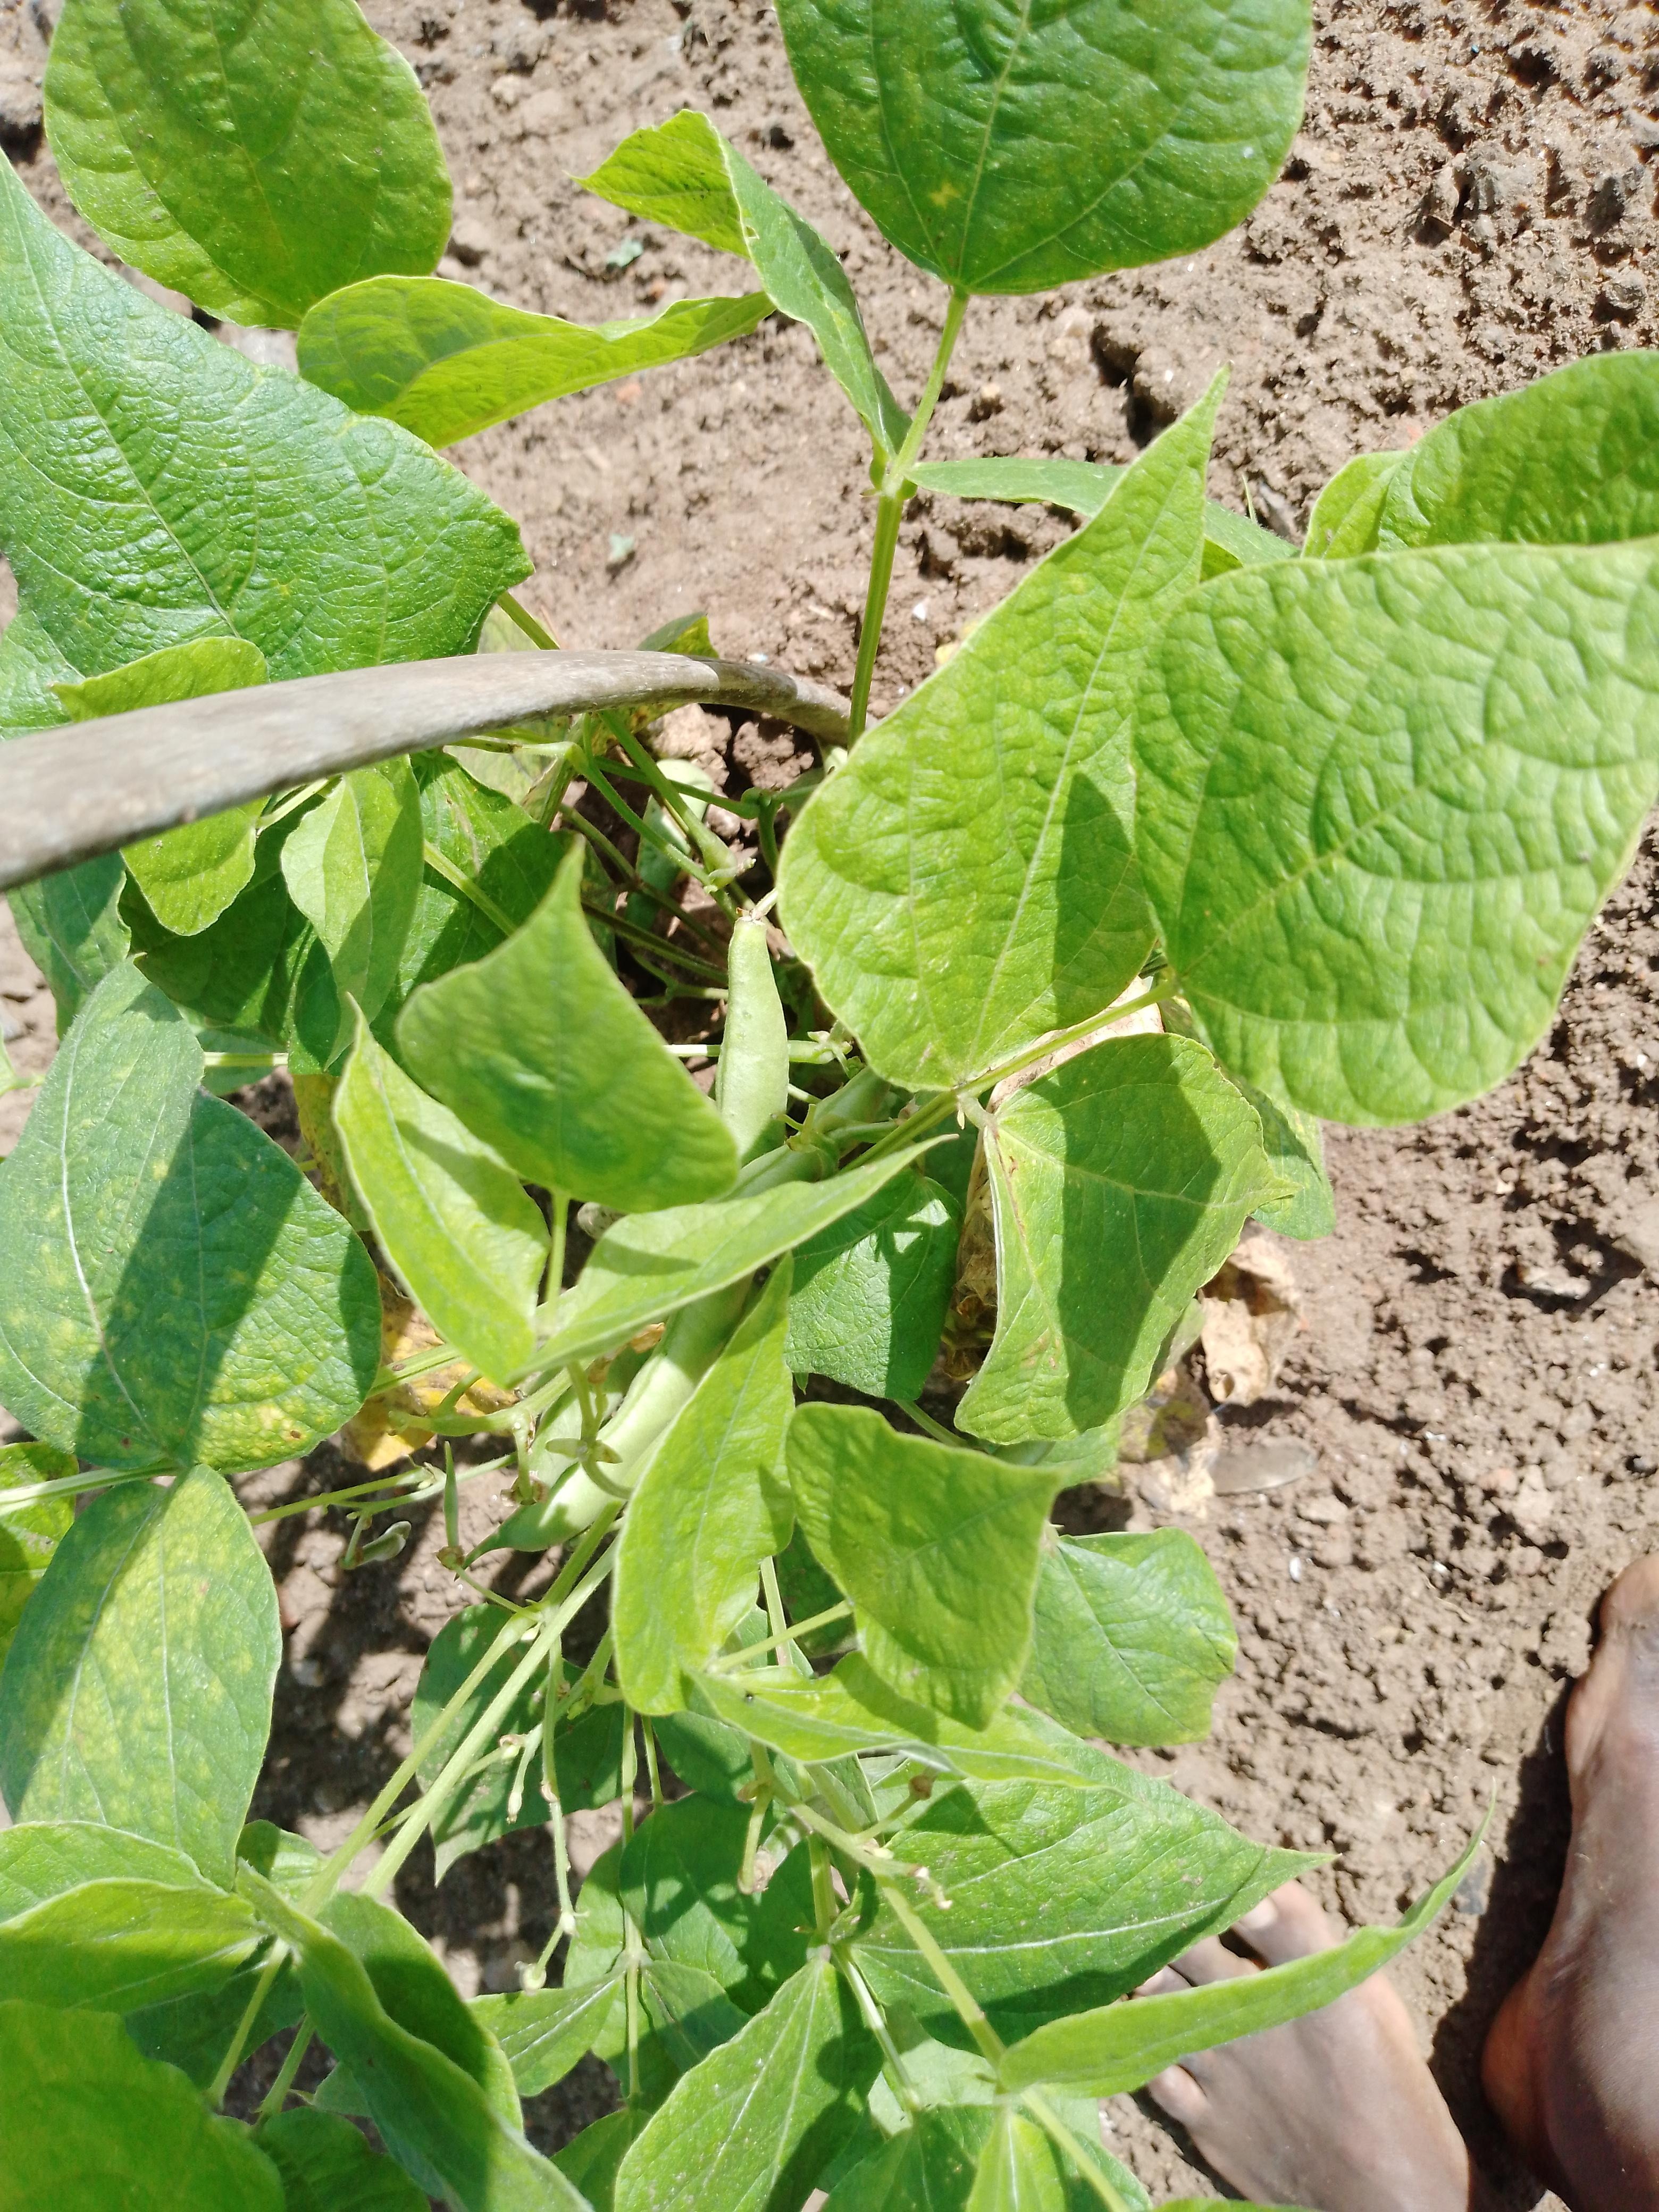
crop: common bean
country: Malawi
